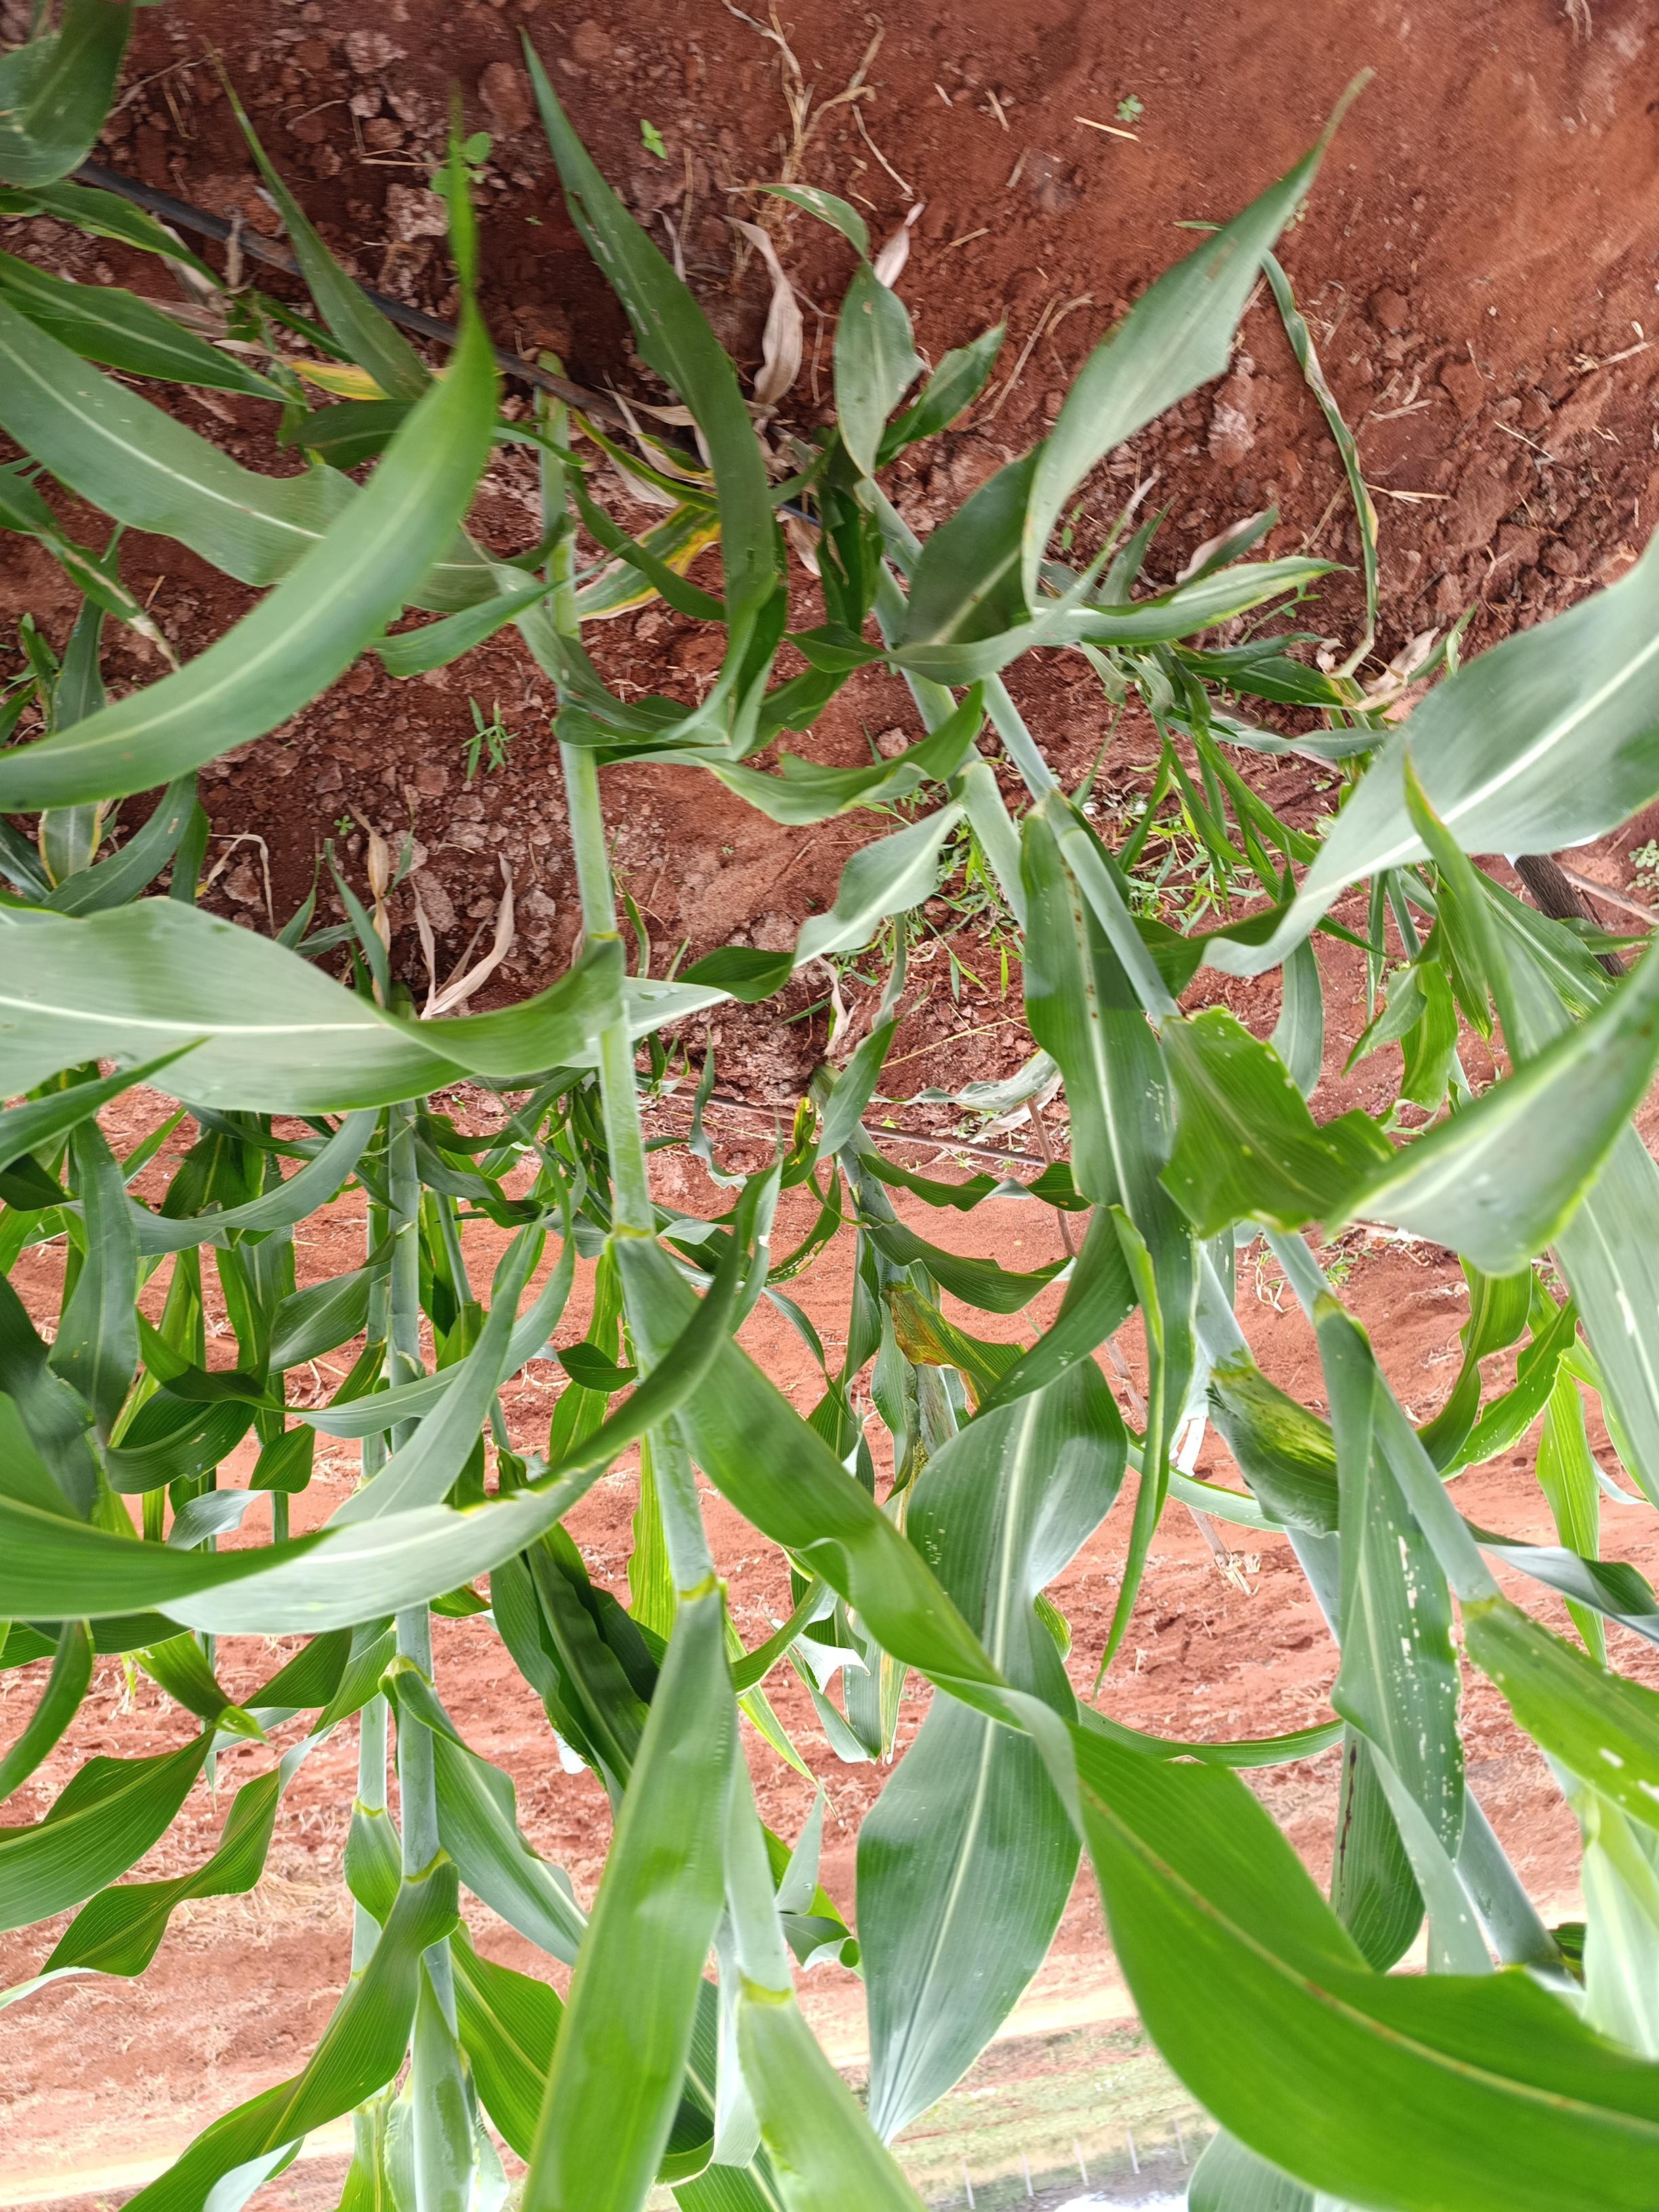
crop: sorghum
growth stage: heading tuber
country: Kenya
